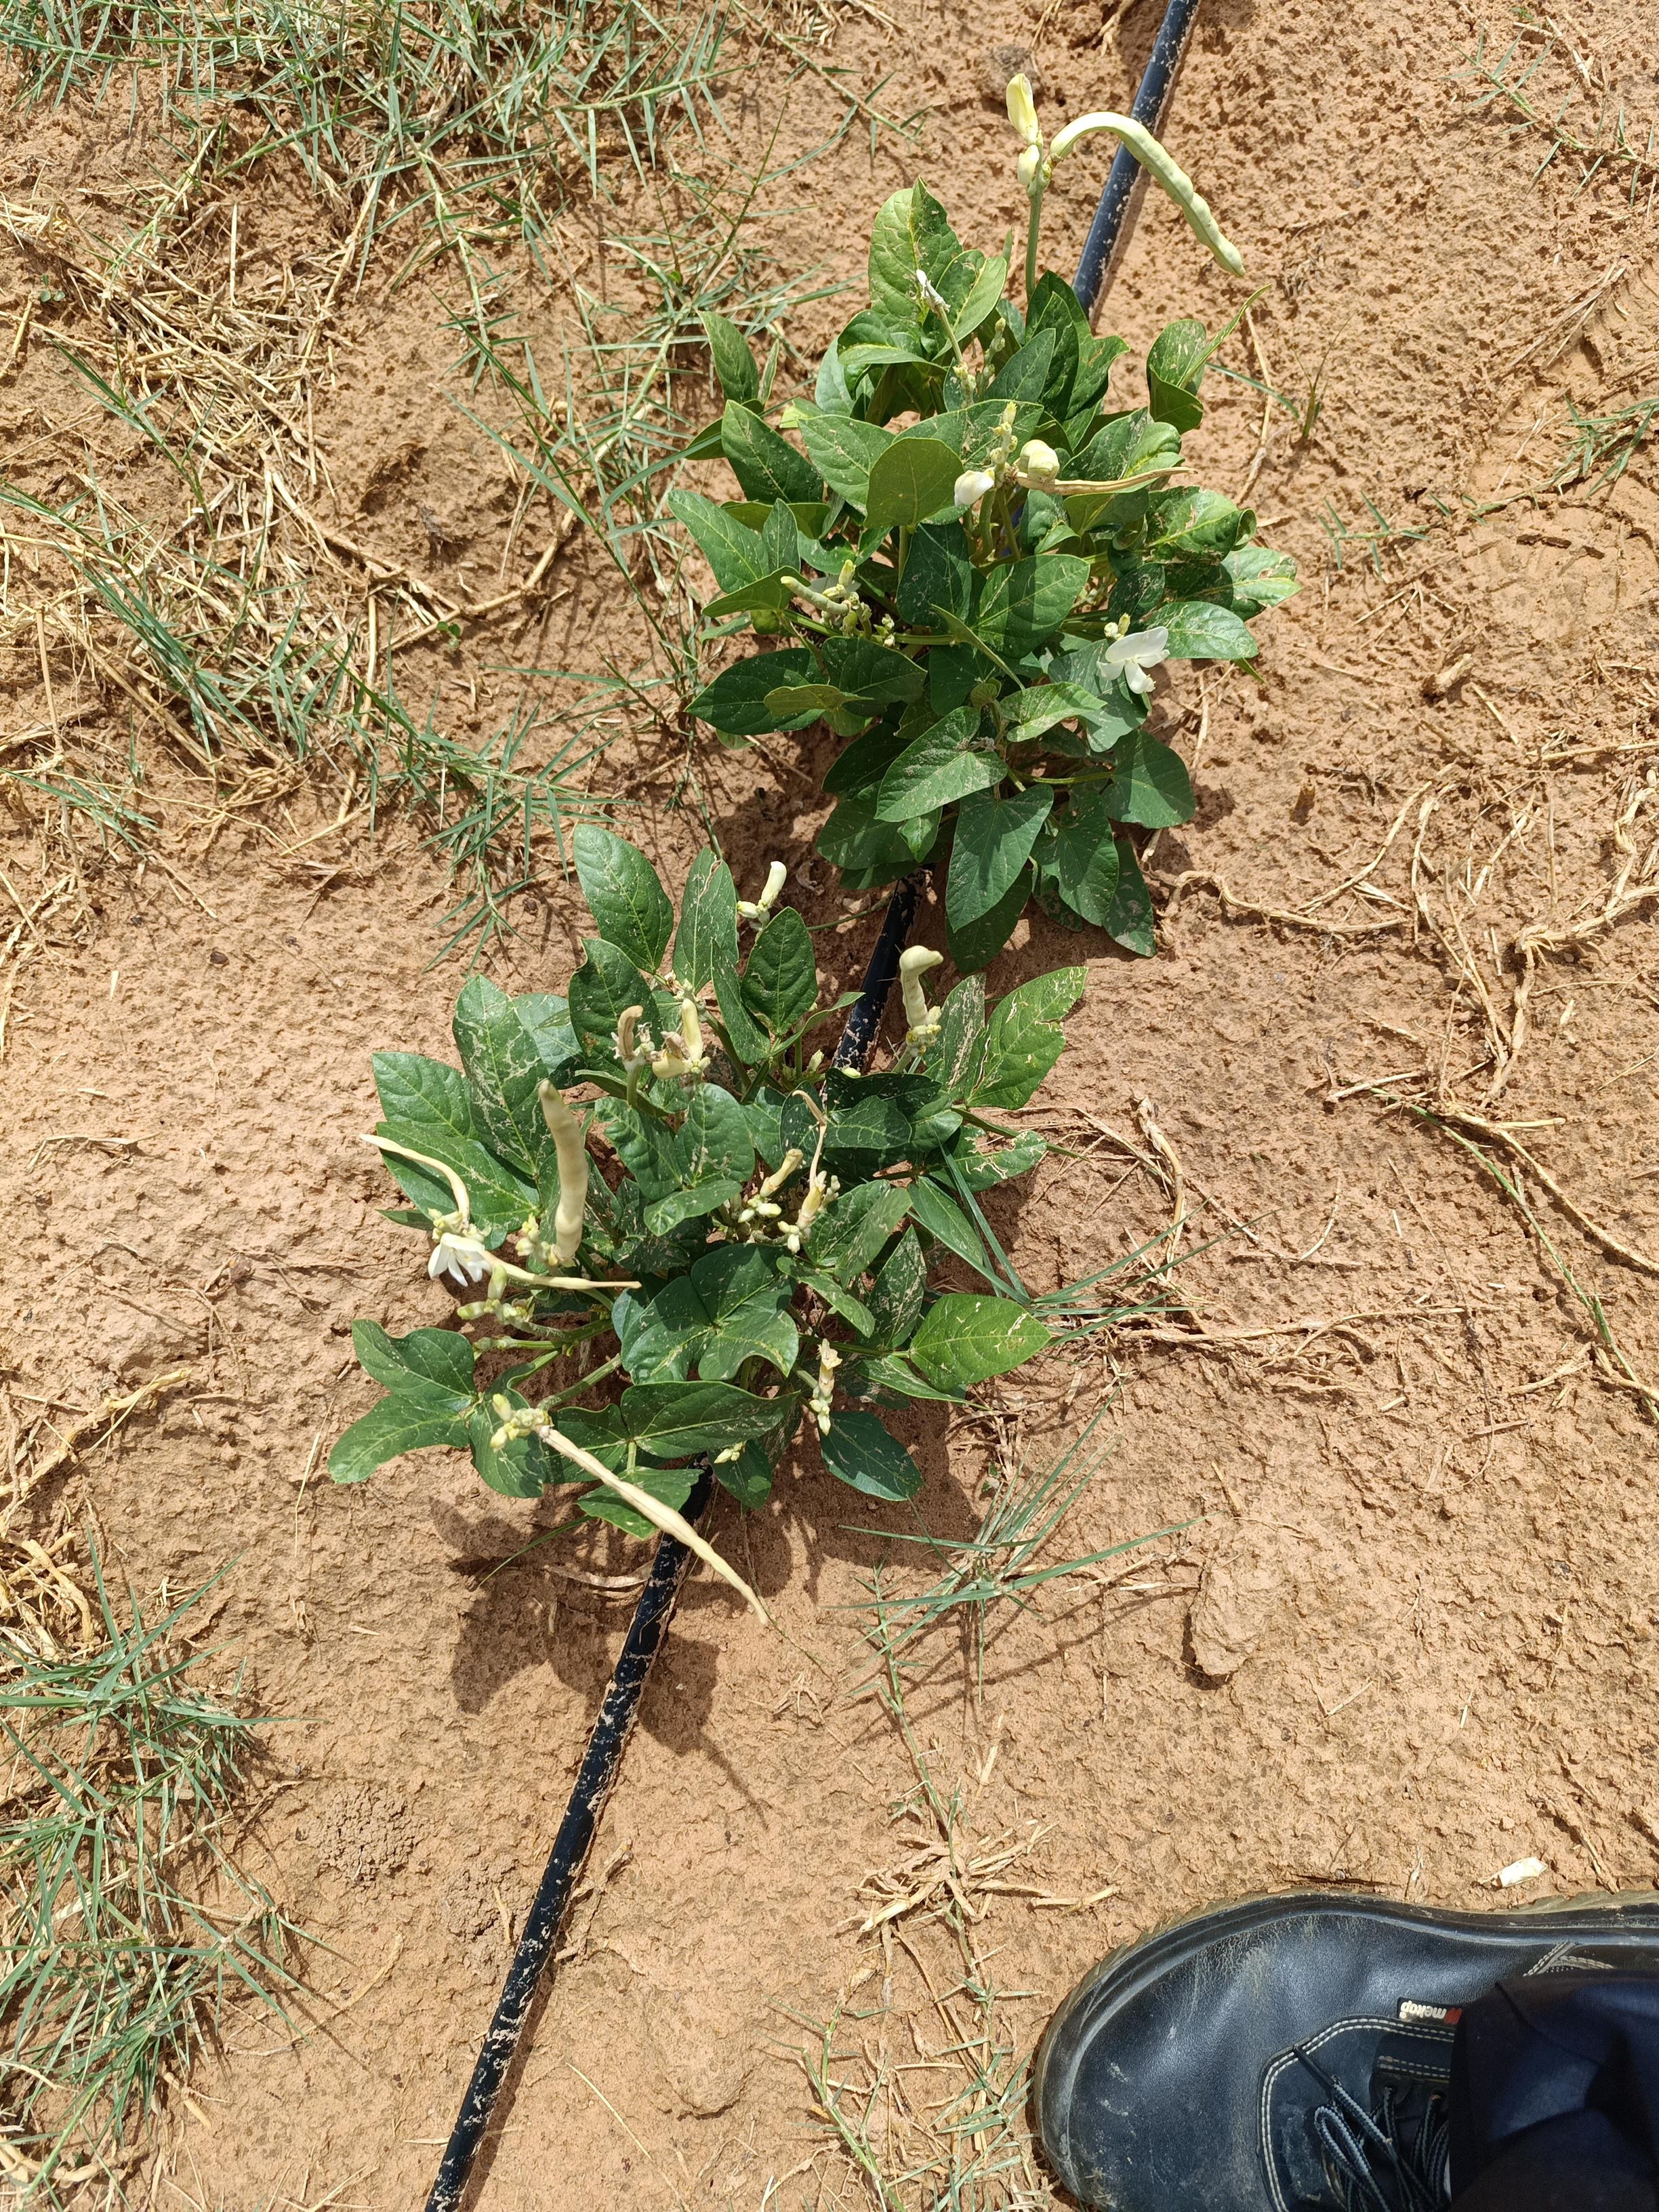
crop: cowpea
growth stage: development pod
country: Nigeria
